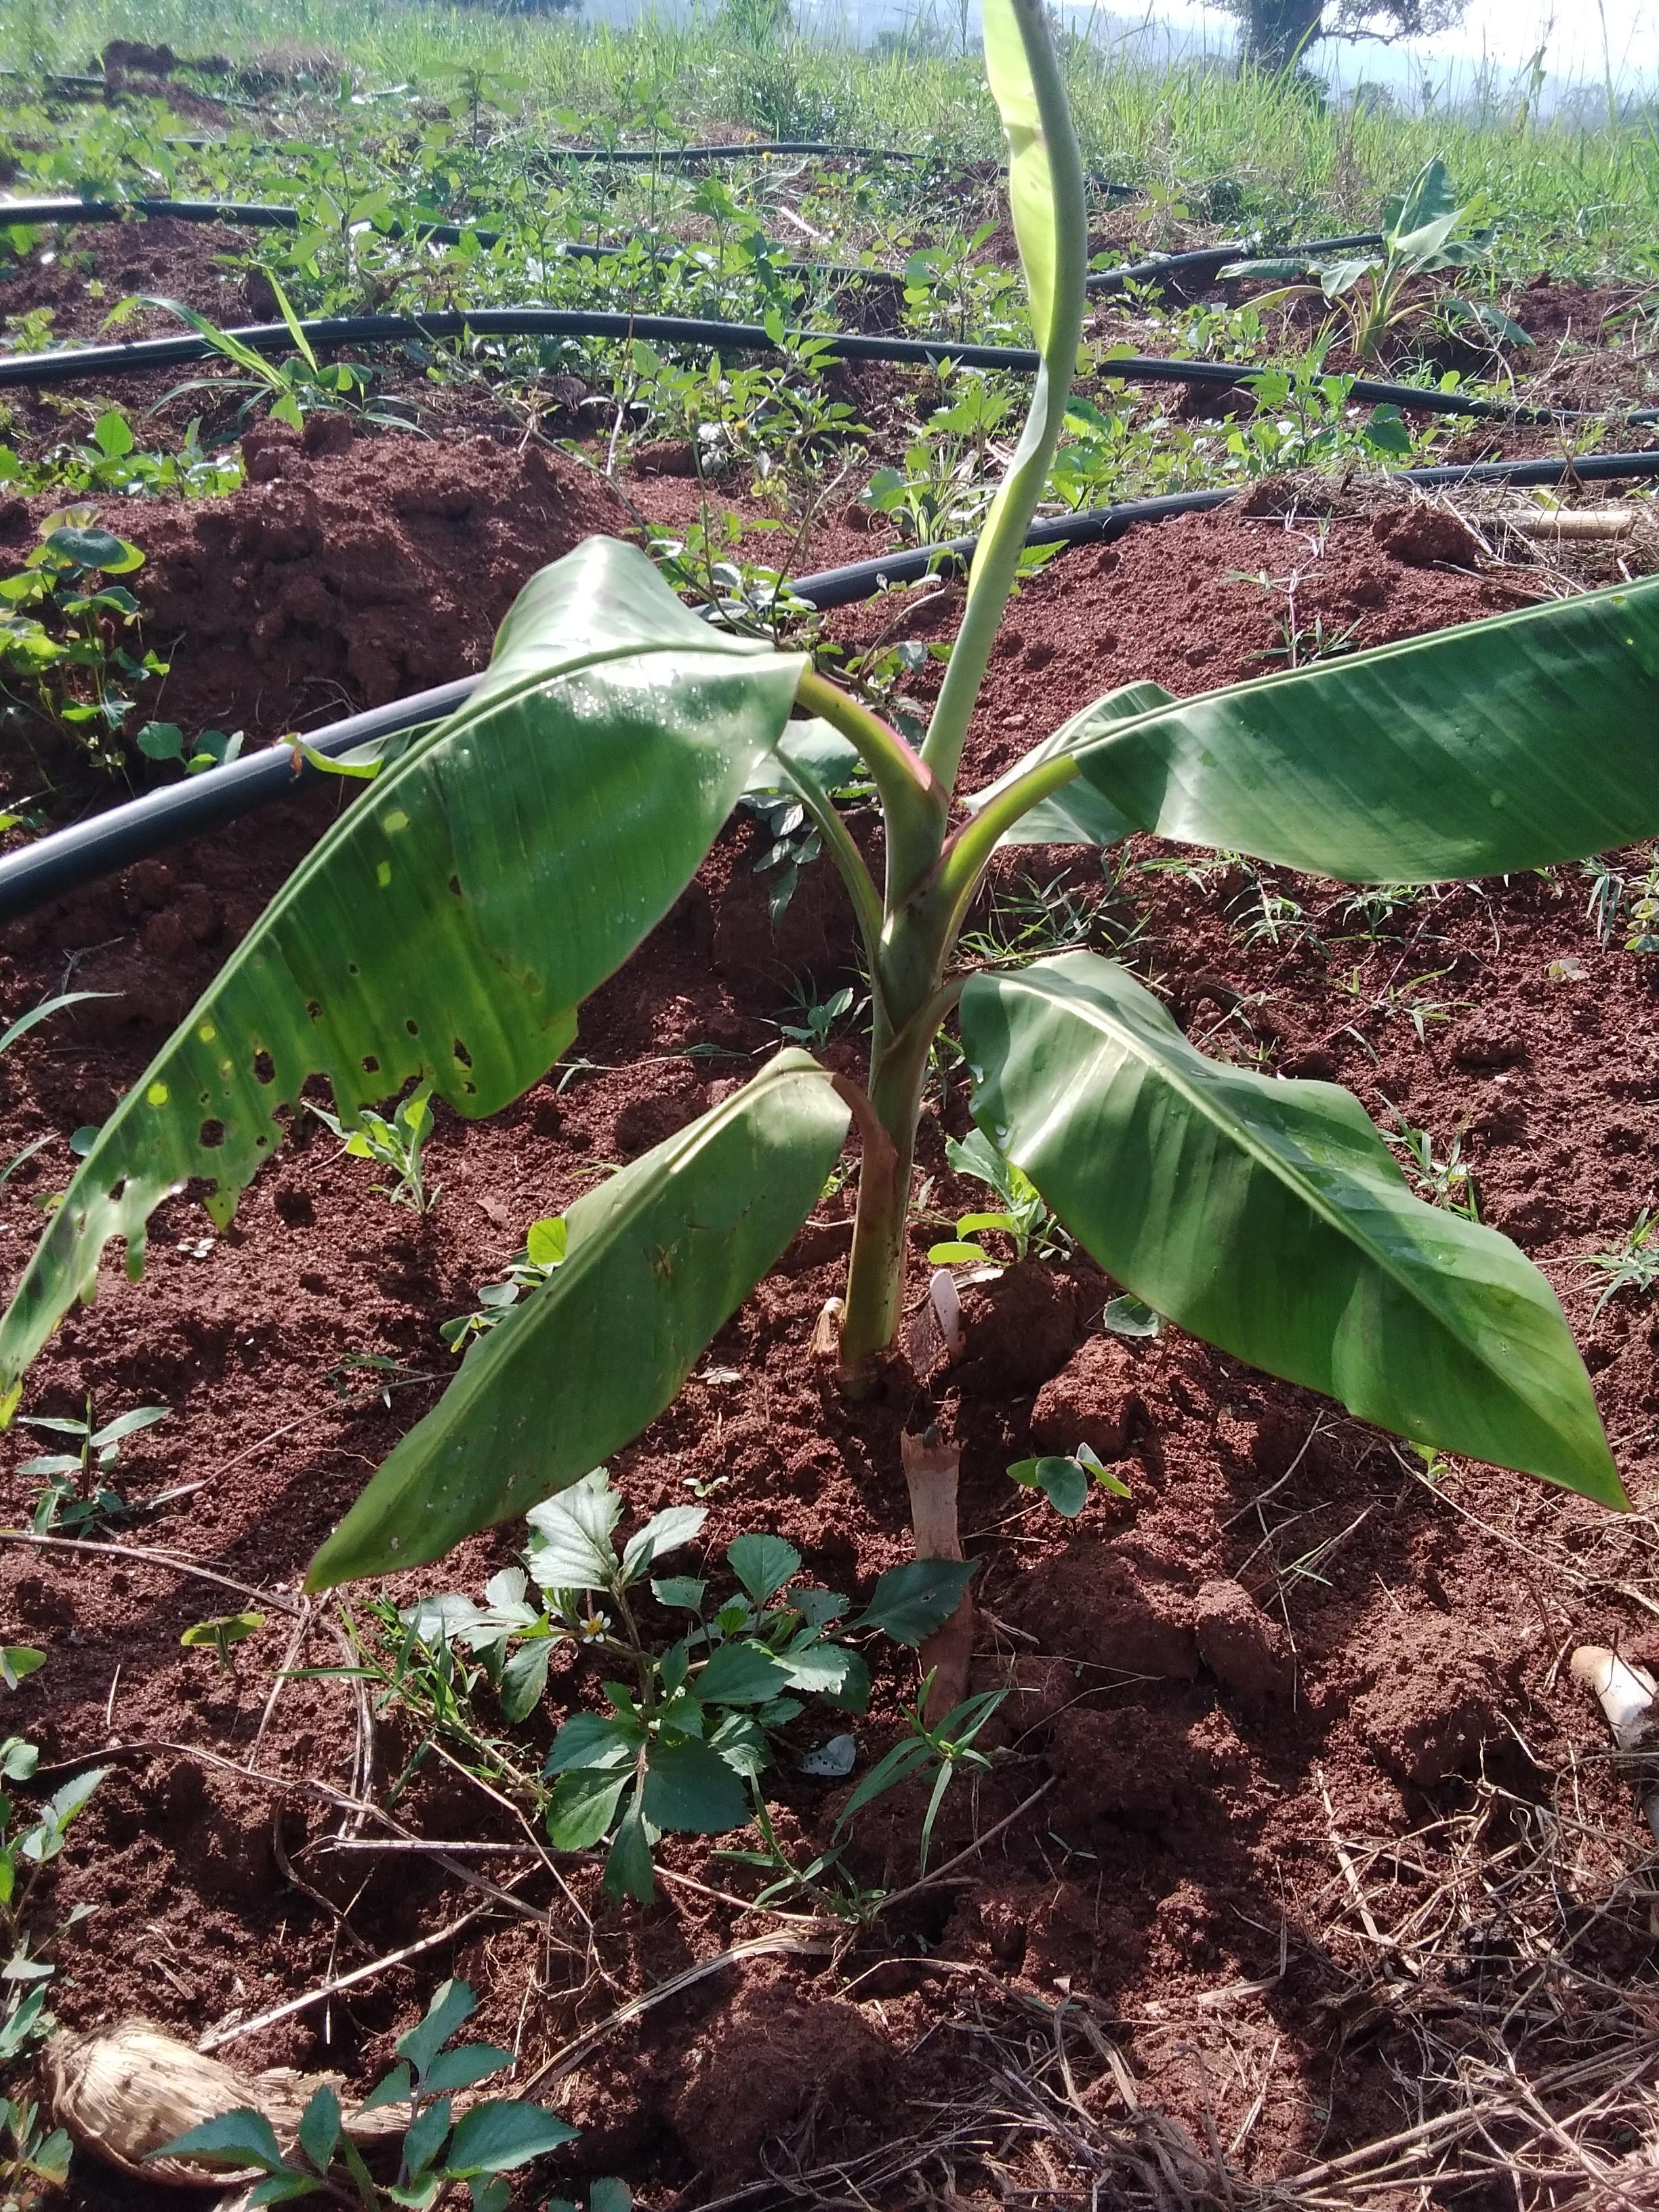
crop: banana
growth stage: vegetative
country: Tanzania
